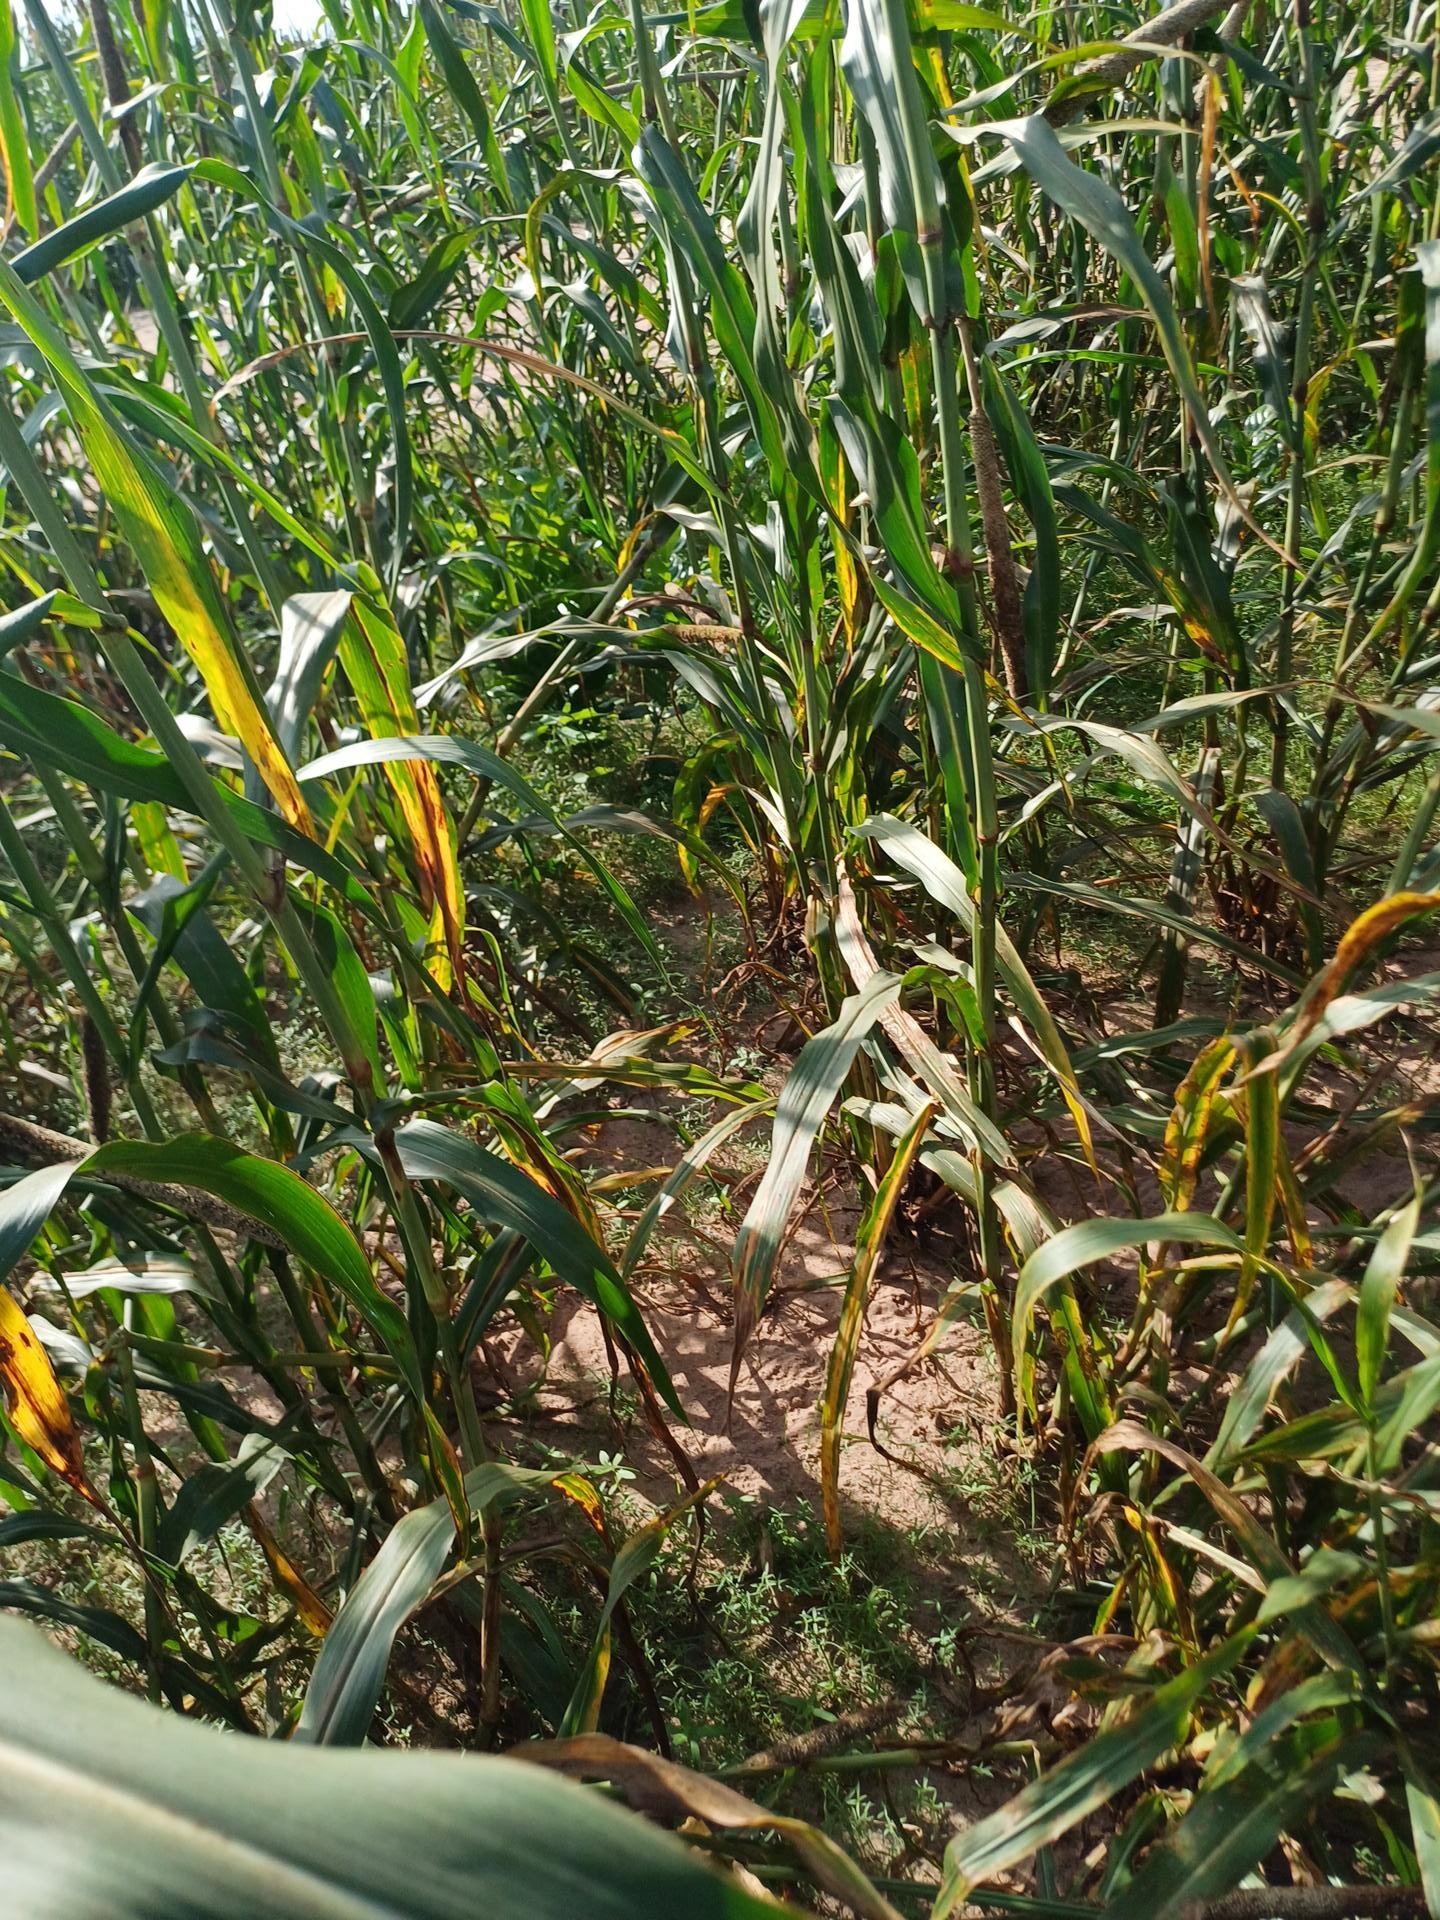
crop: finger millet
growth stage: filling grain
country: Senegal
